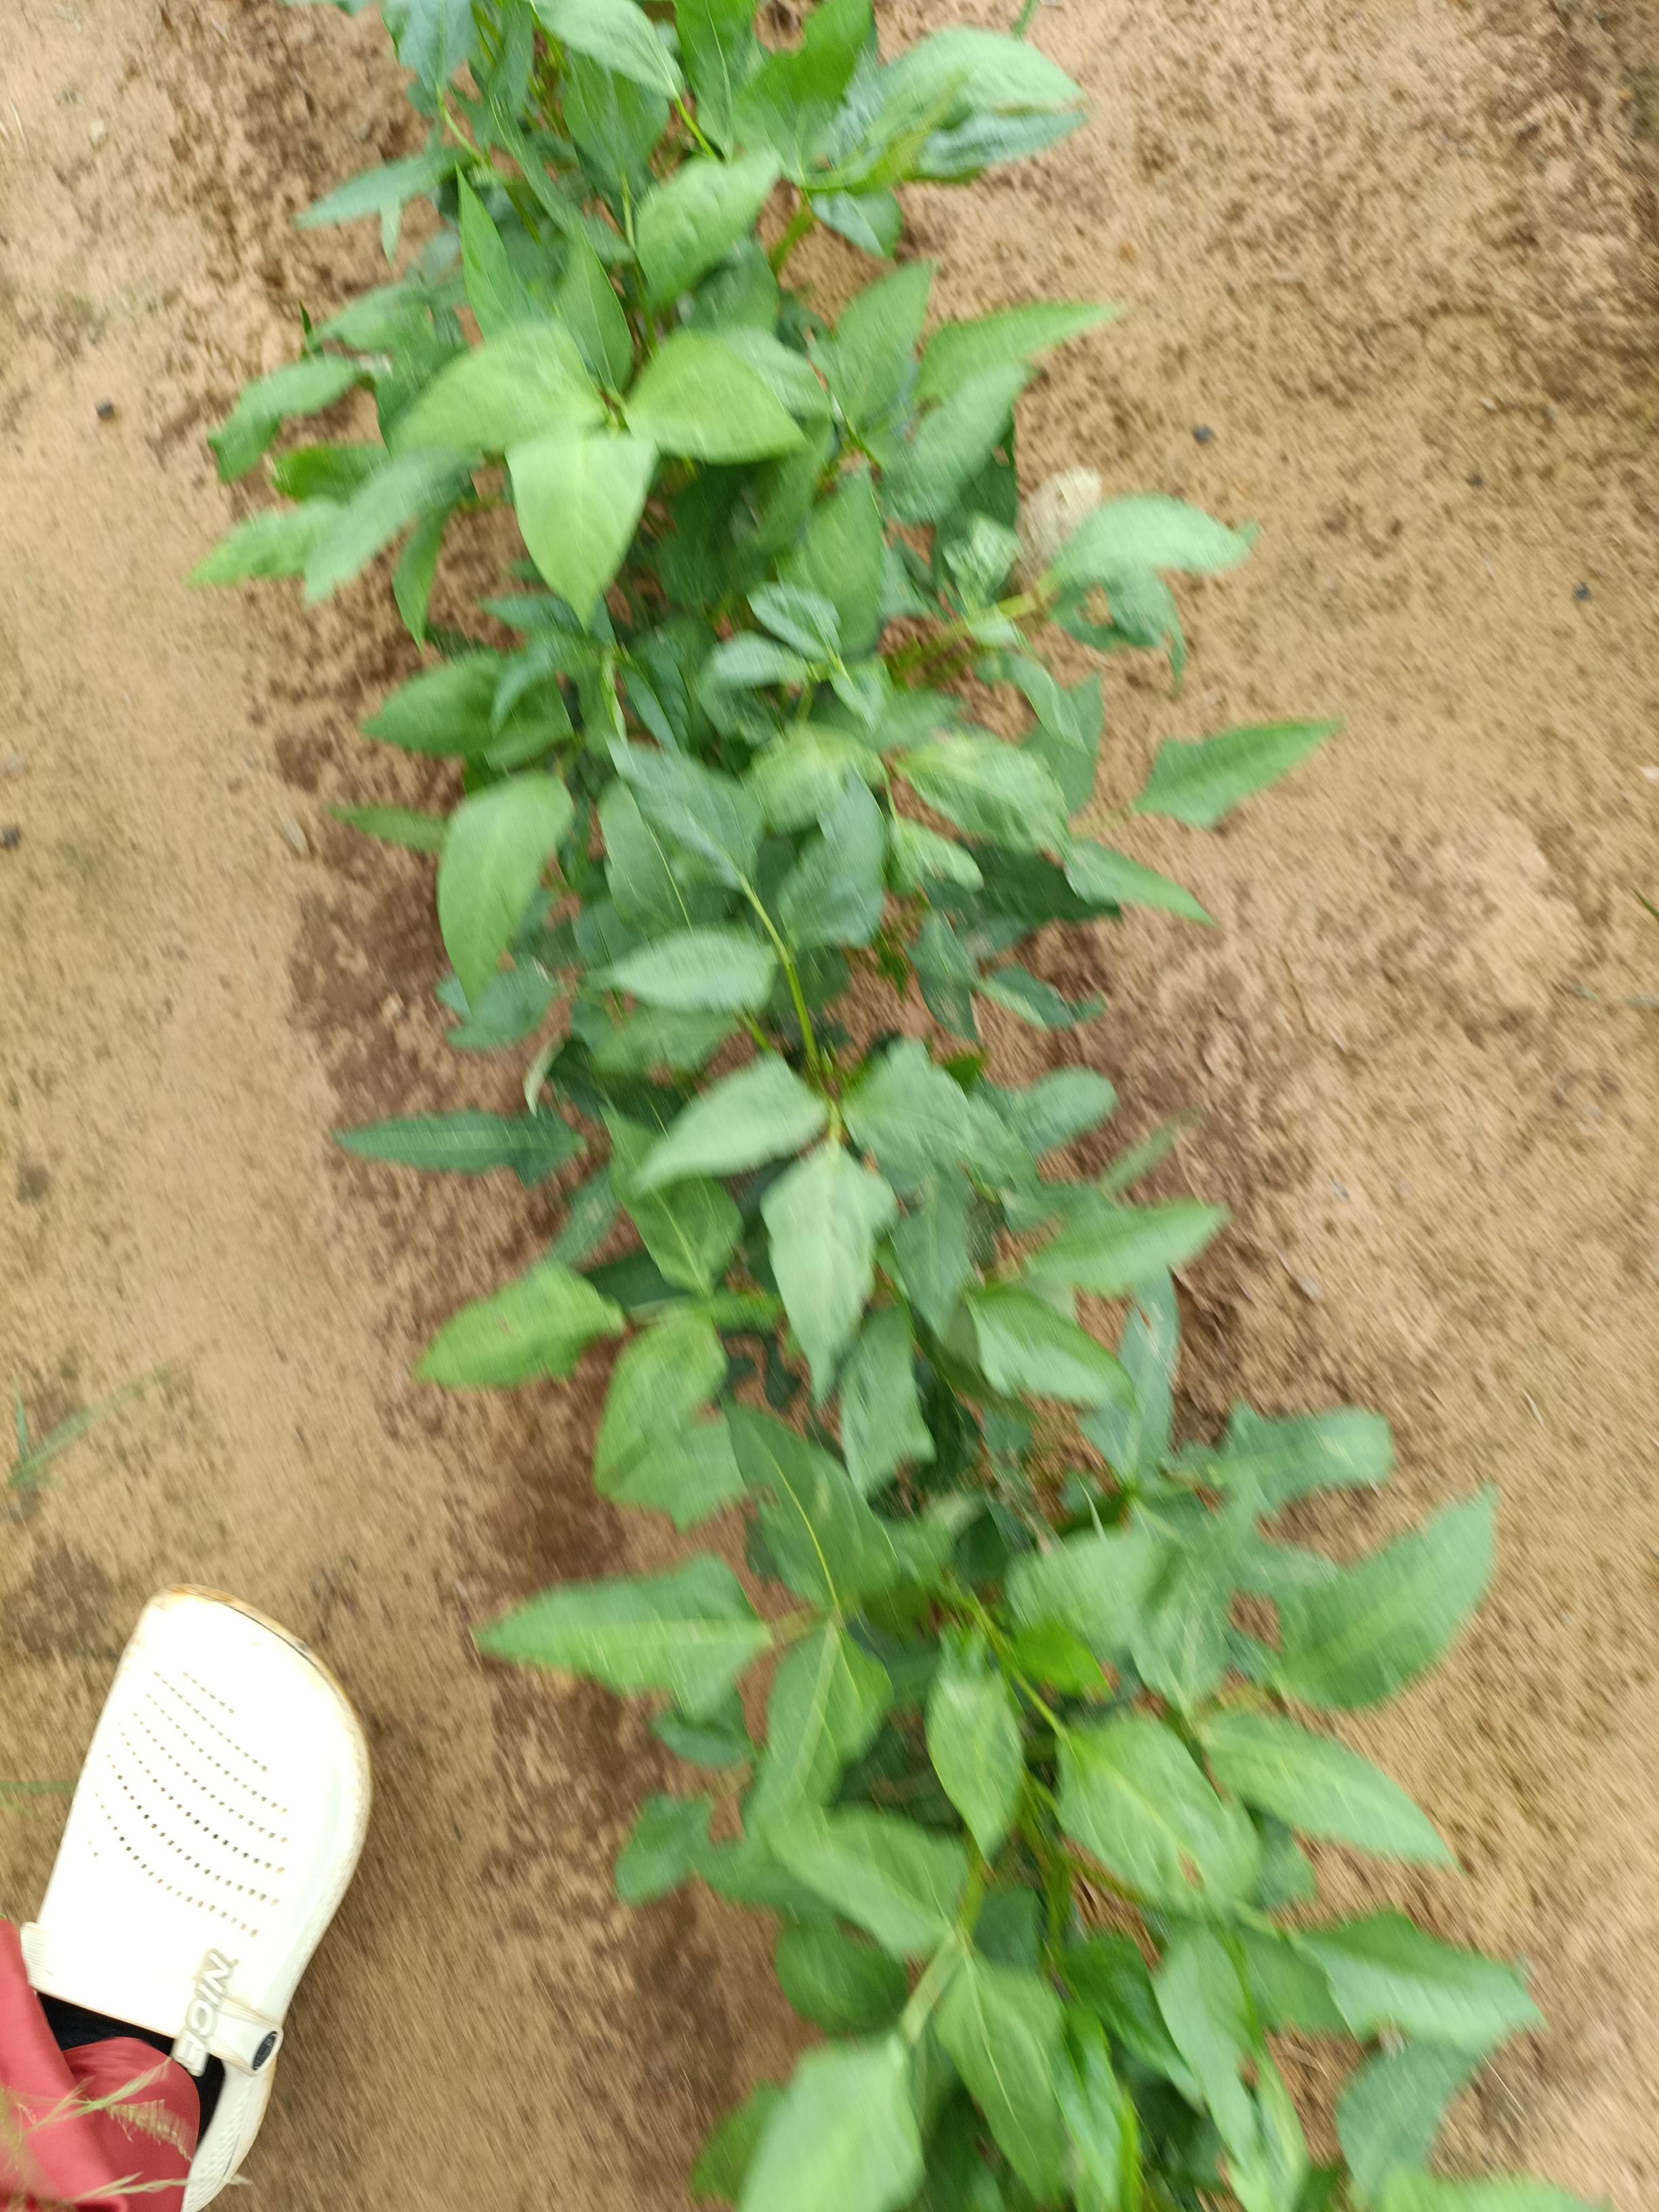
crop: cowpea
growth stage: emergence
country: Nigeria
